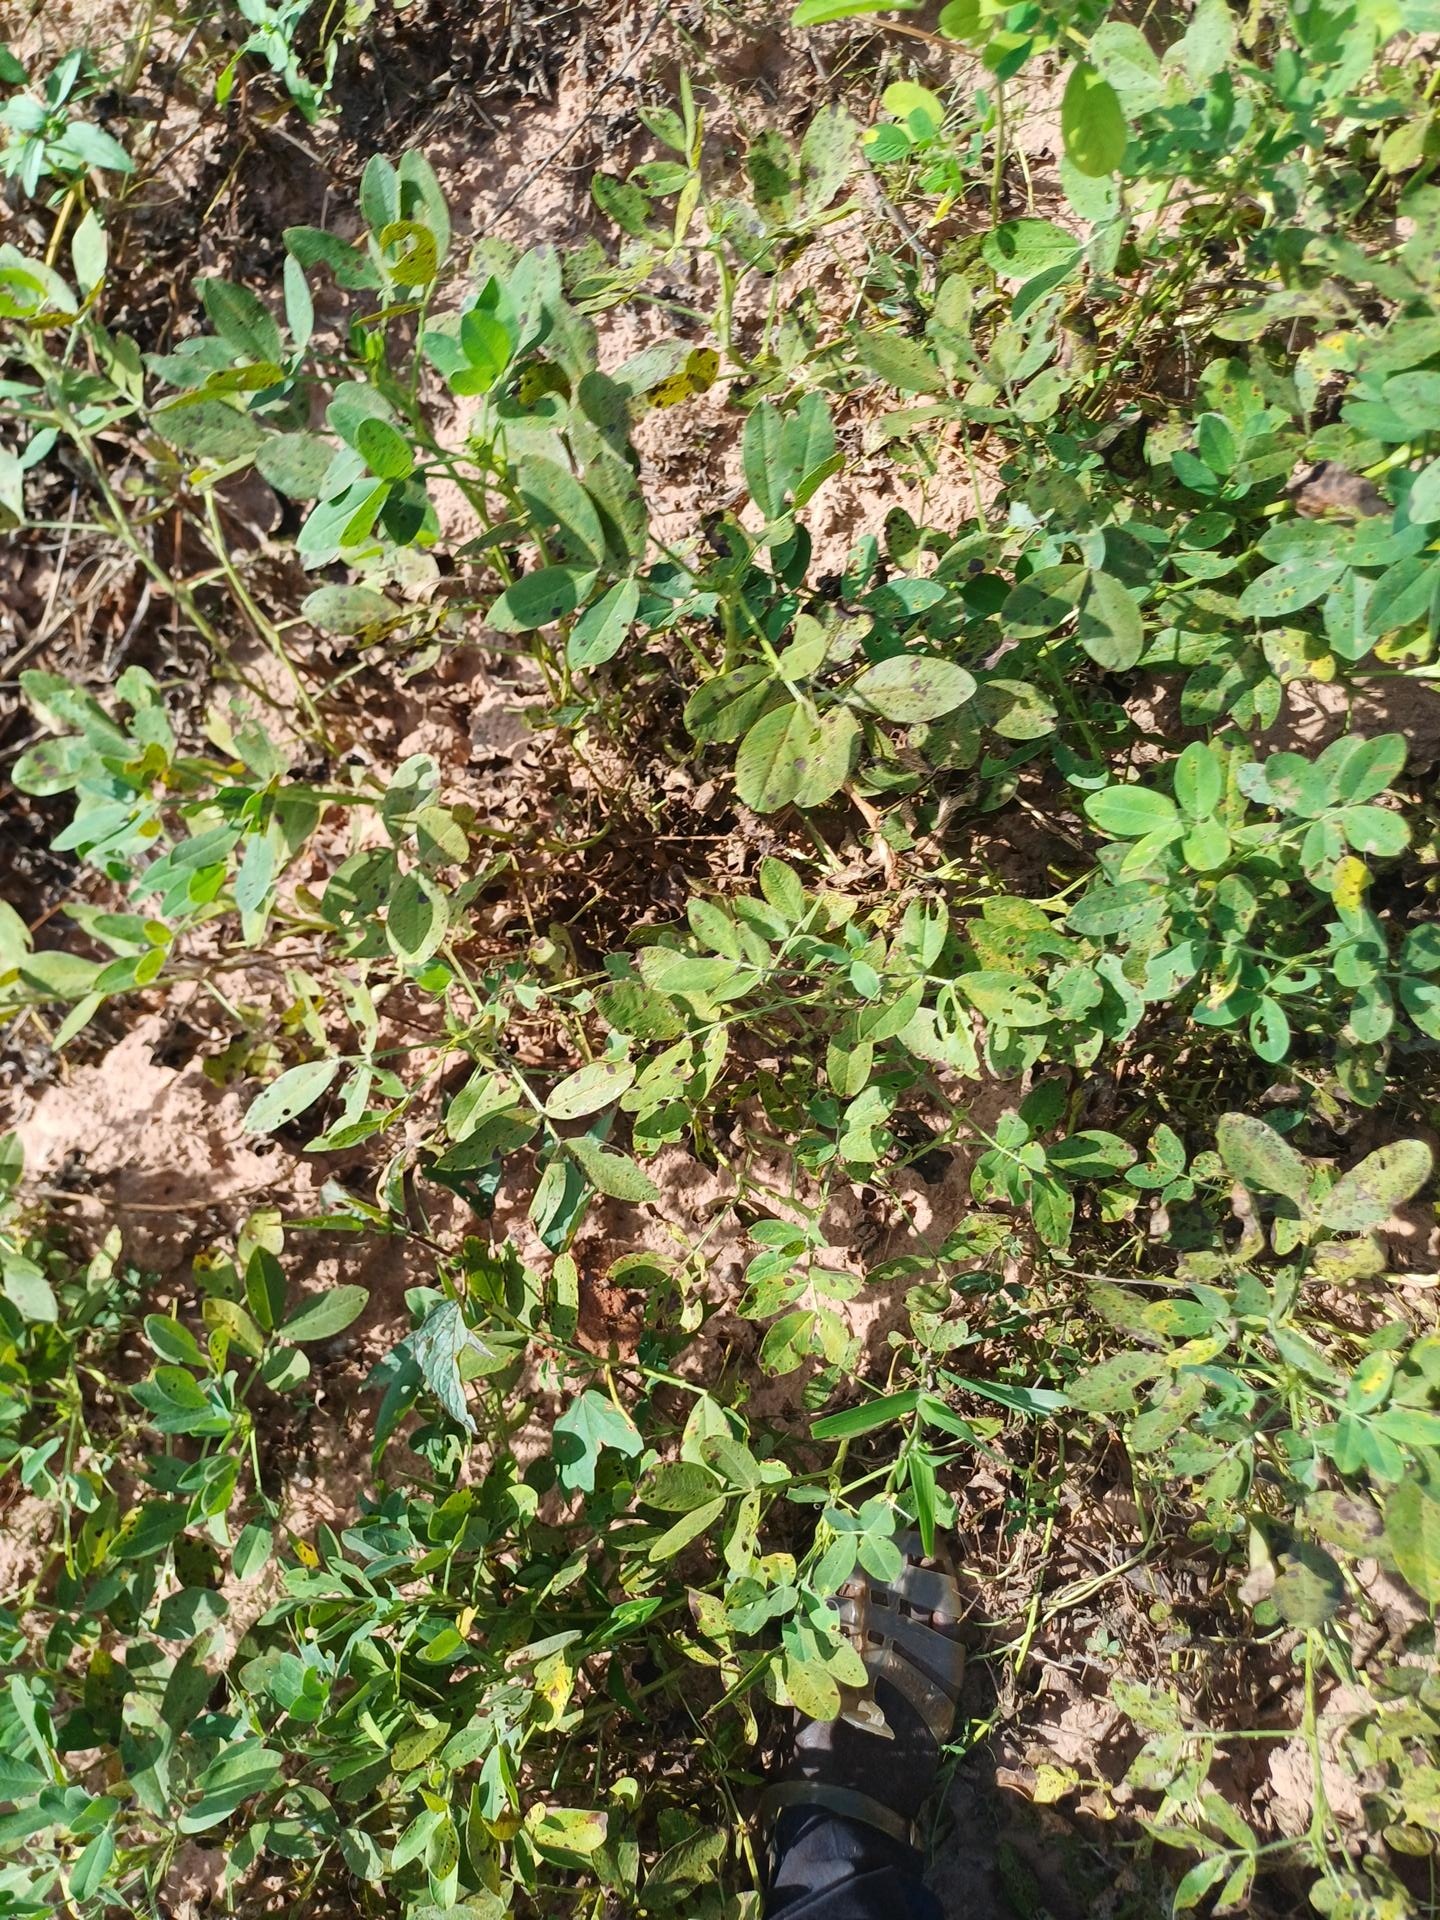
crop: groundnut
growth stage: flowering
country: Senegal
